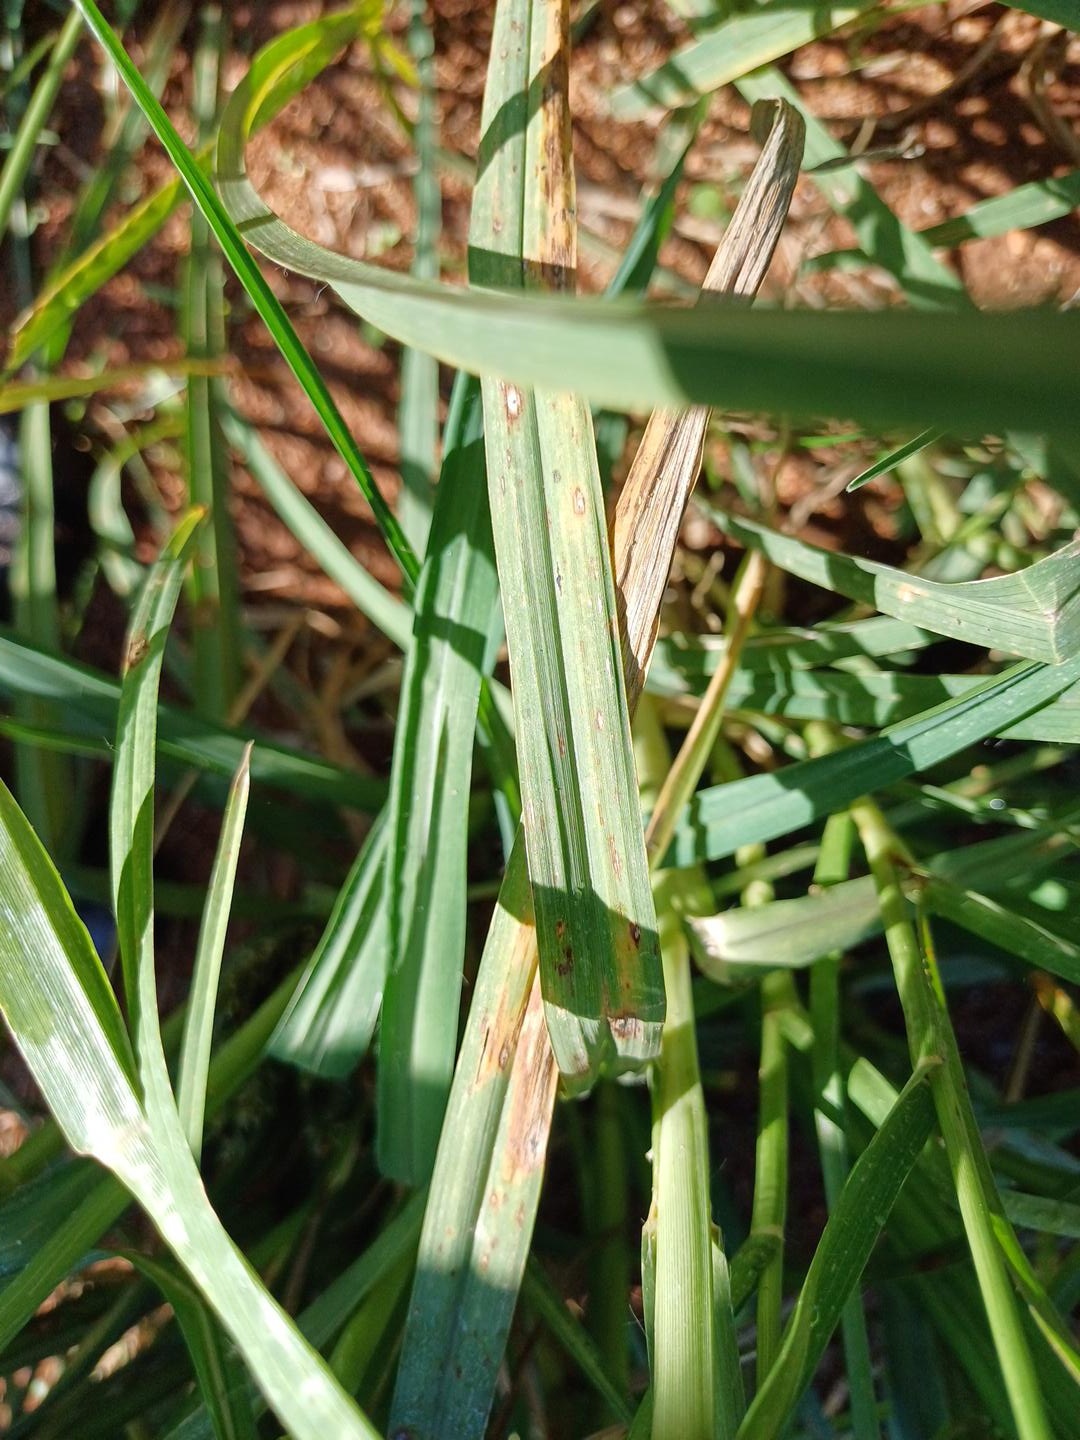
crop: finger millet
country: Kenya
